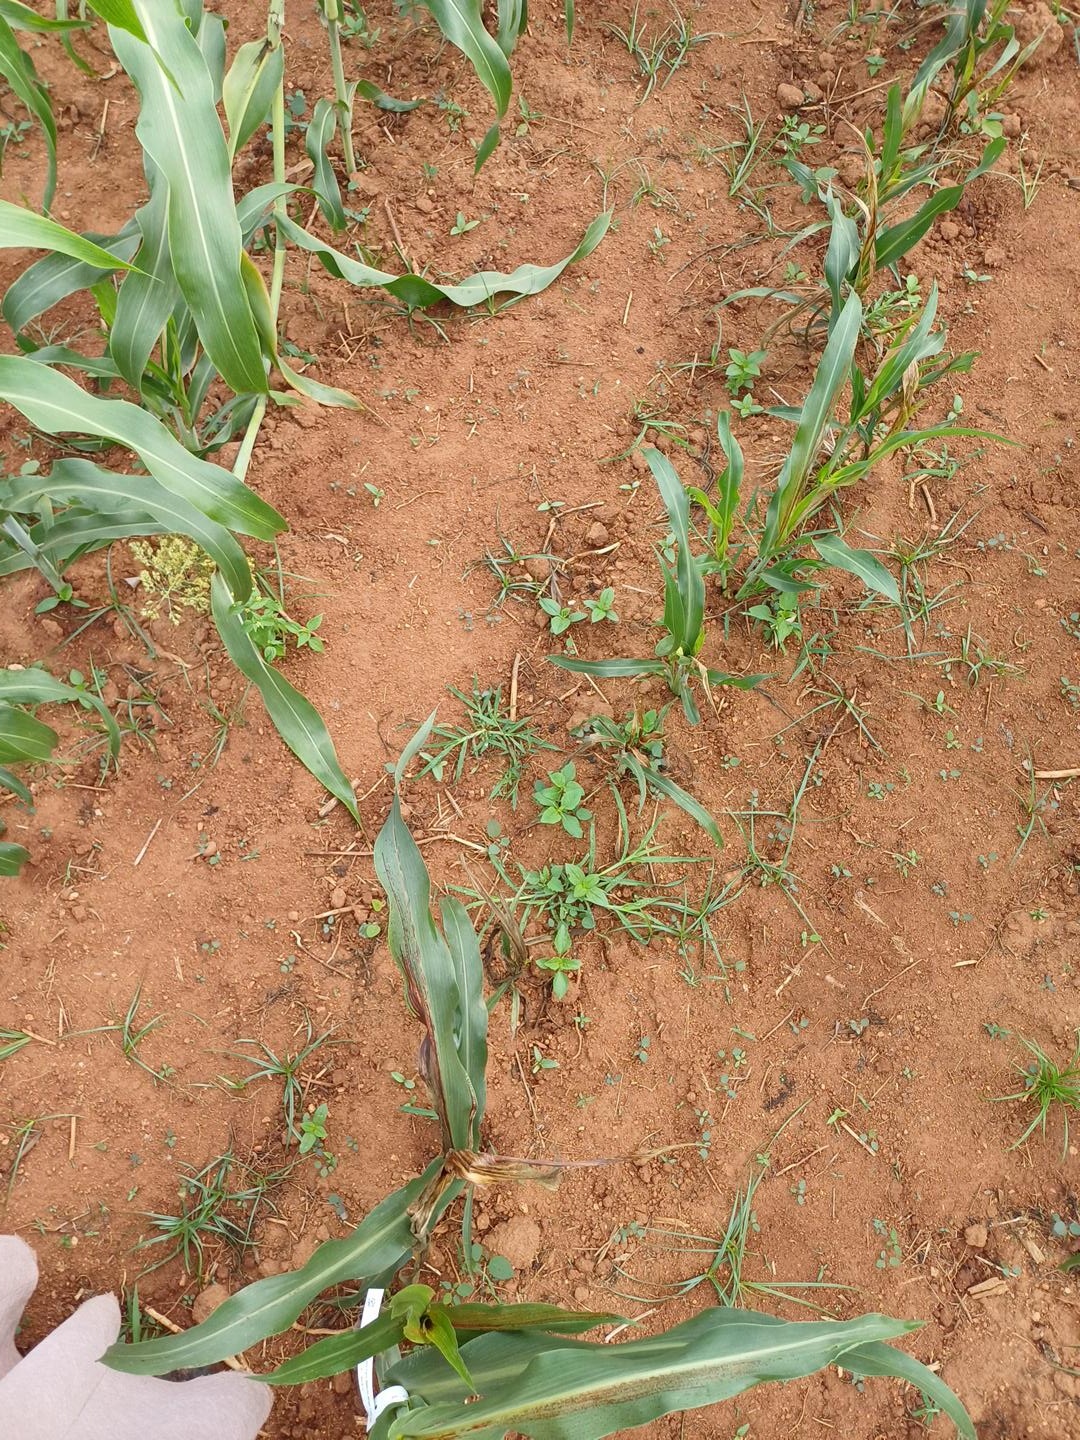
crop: sorghum
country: Kenya
